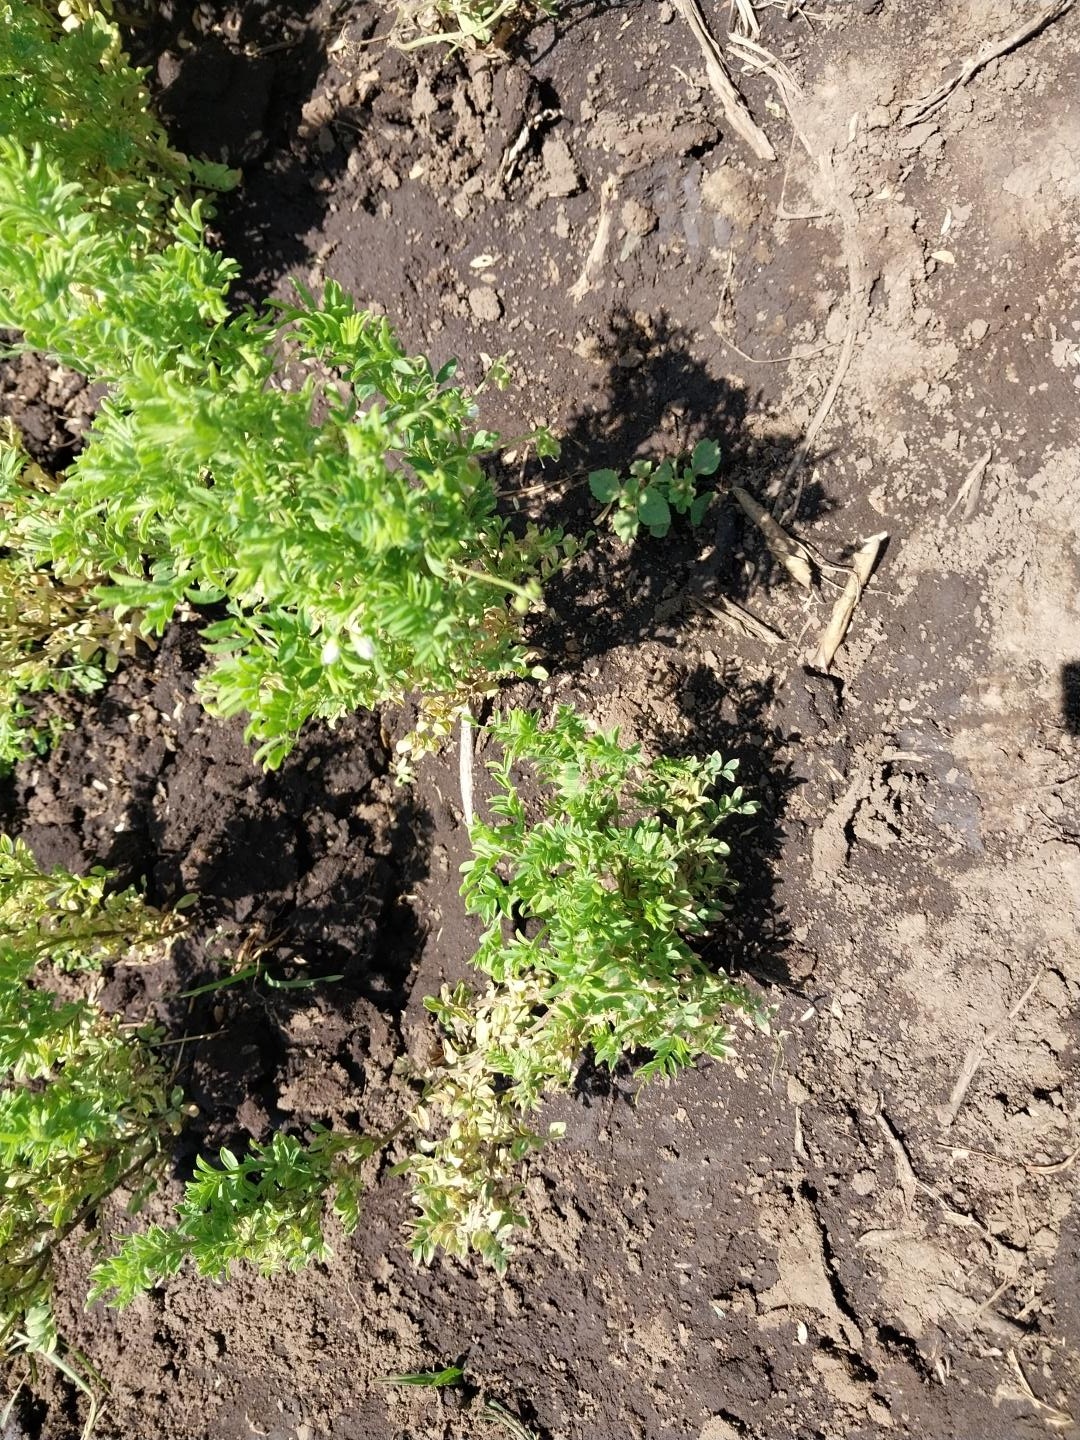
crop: lentil
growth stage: flowering
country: Tanzania
